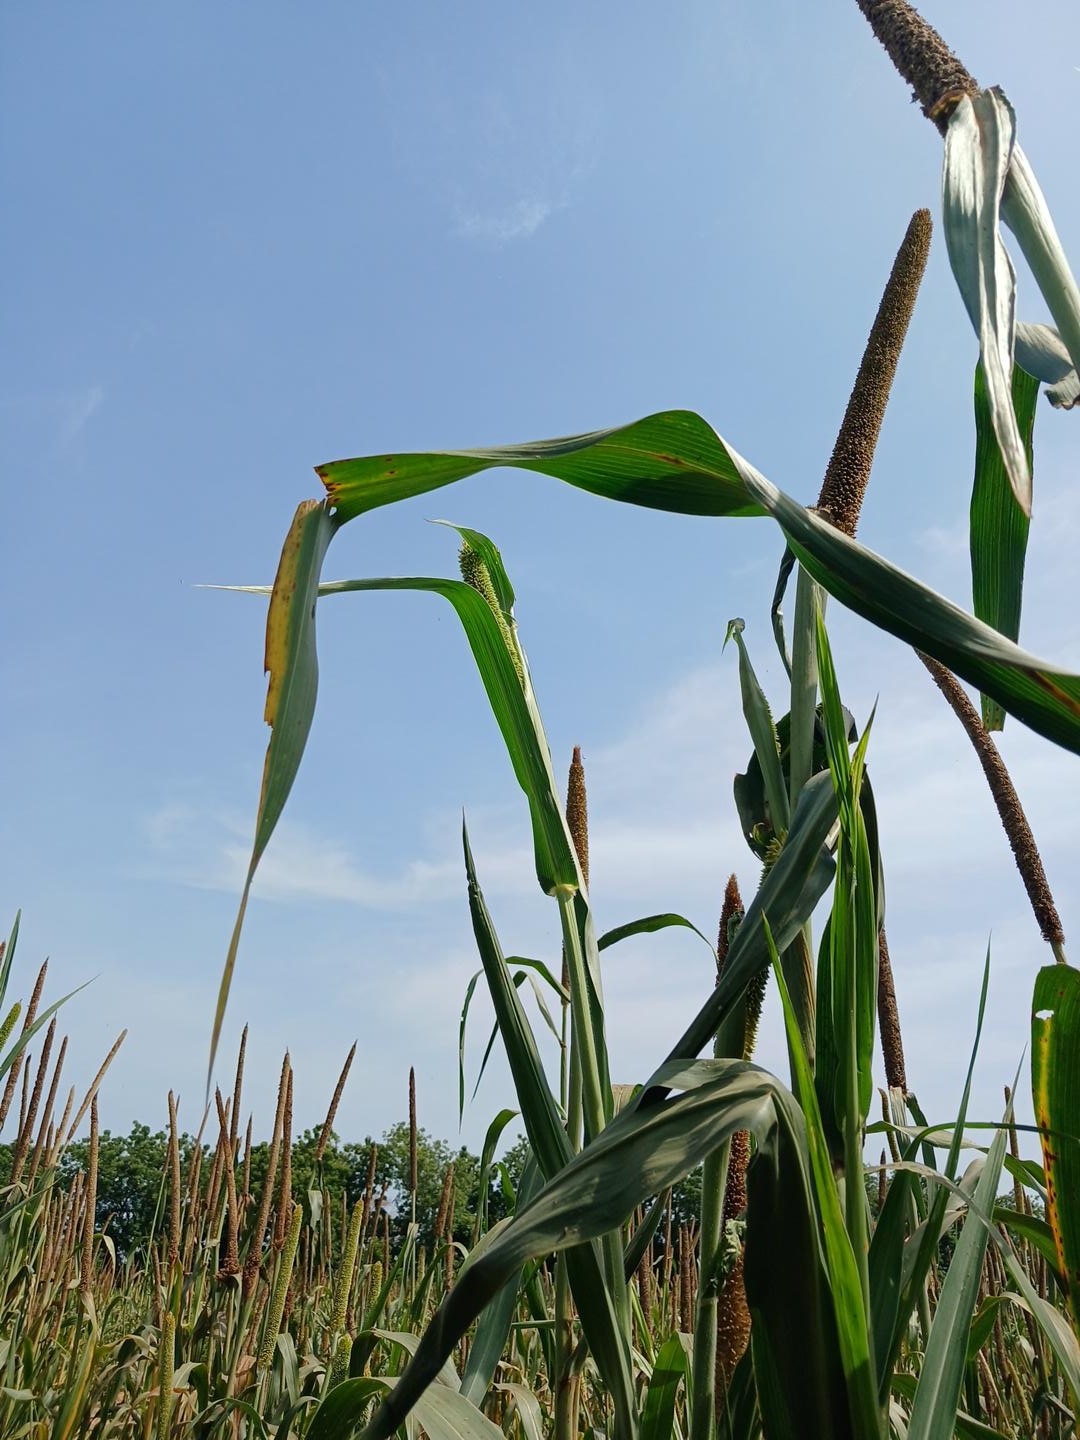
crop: pearl millet
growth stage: filling grain
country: Senegal
